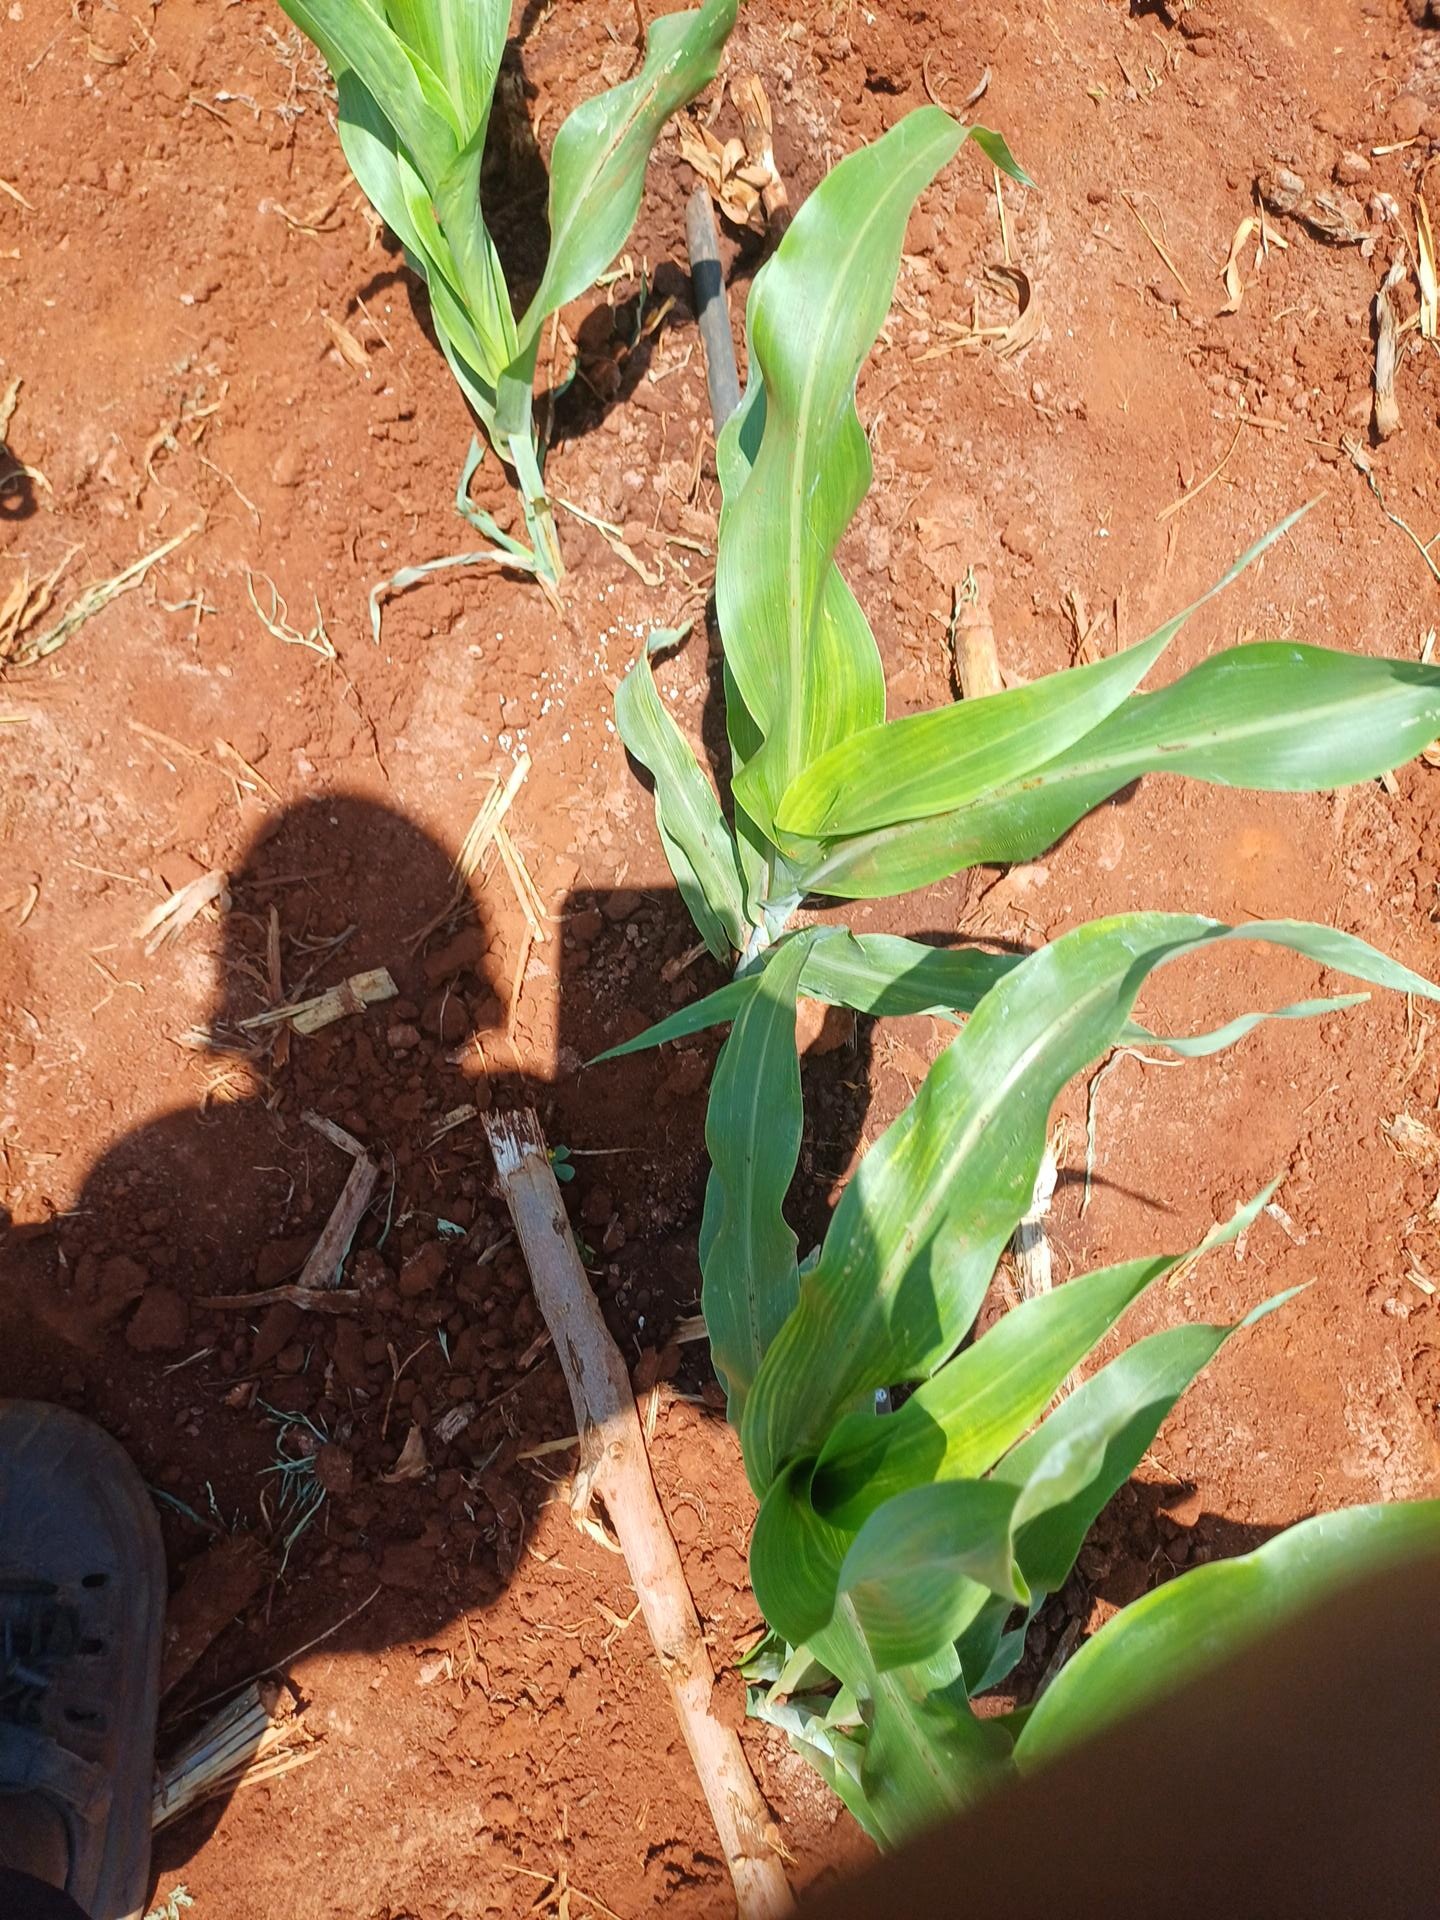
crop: sorghum
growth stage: vegetative
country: Kenya
